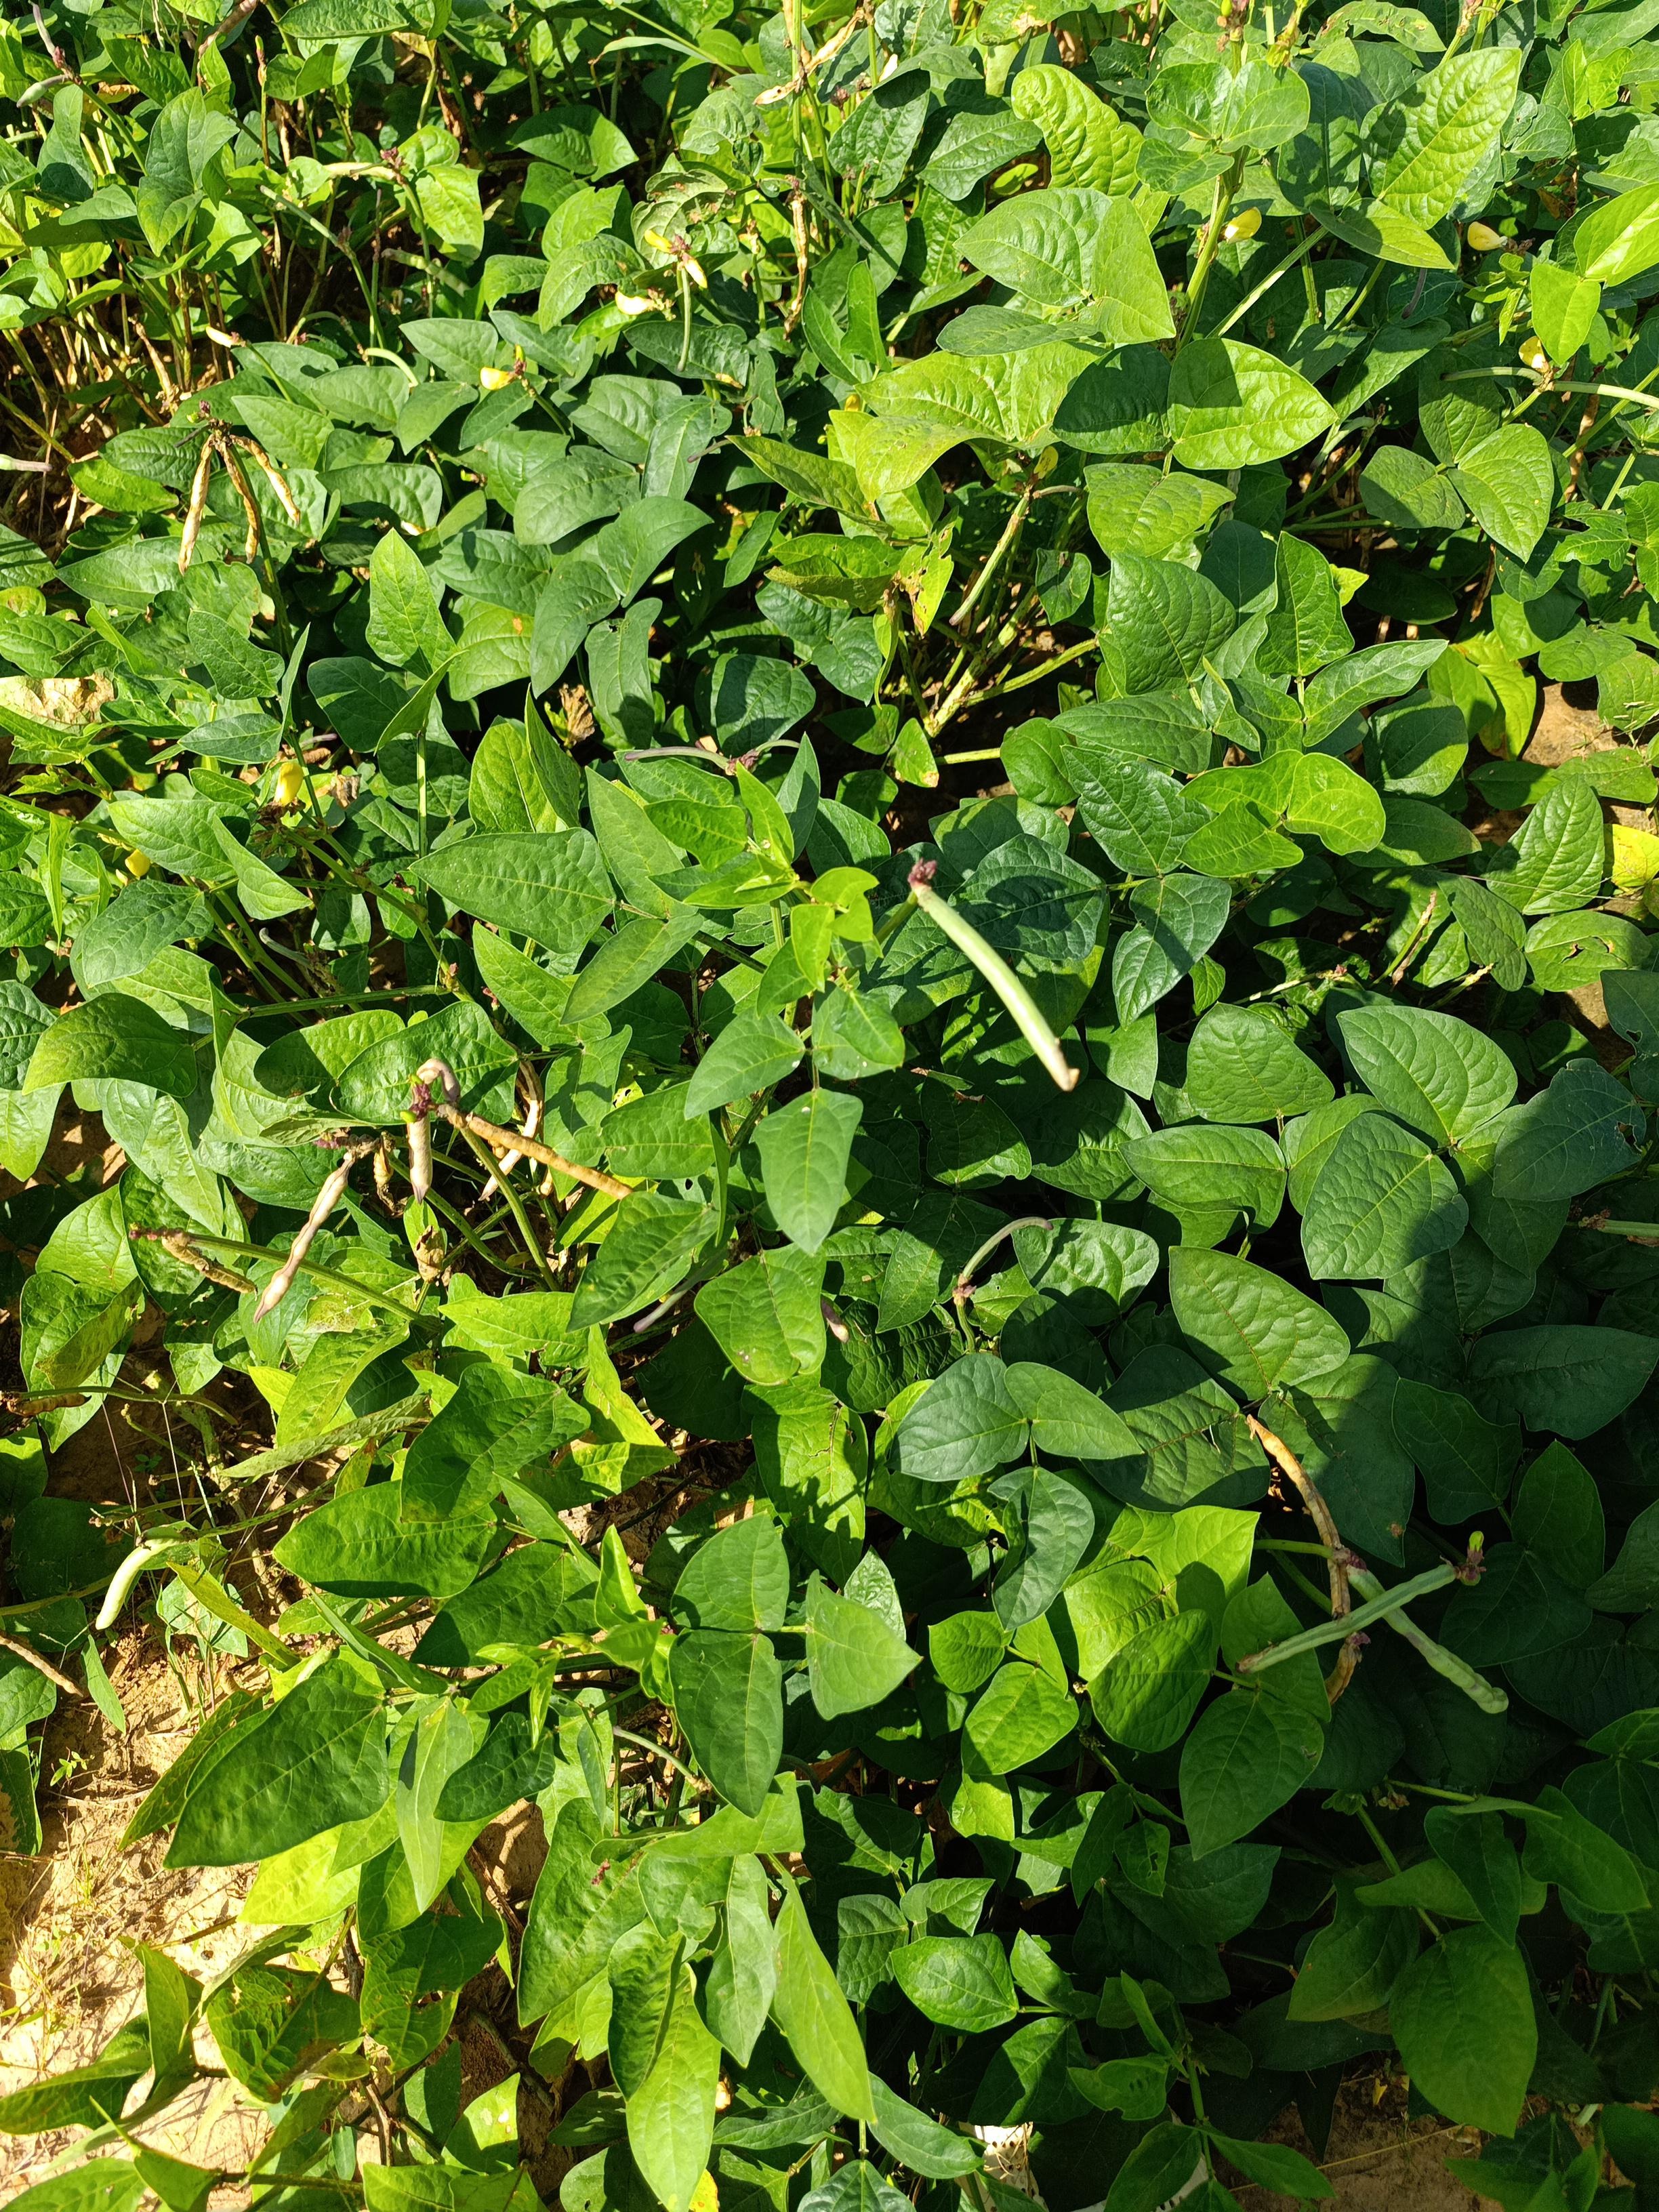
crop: cowpea
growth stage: maturity
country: Nigeria
